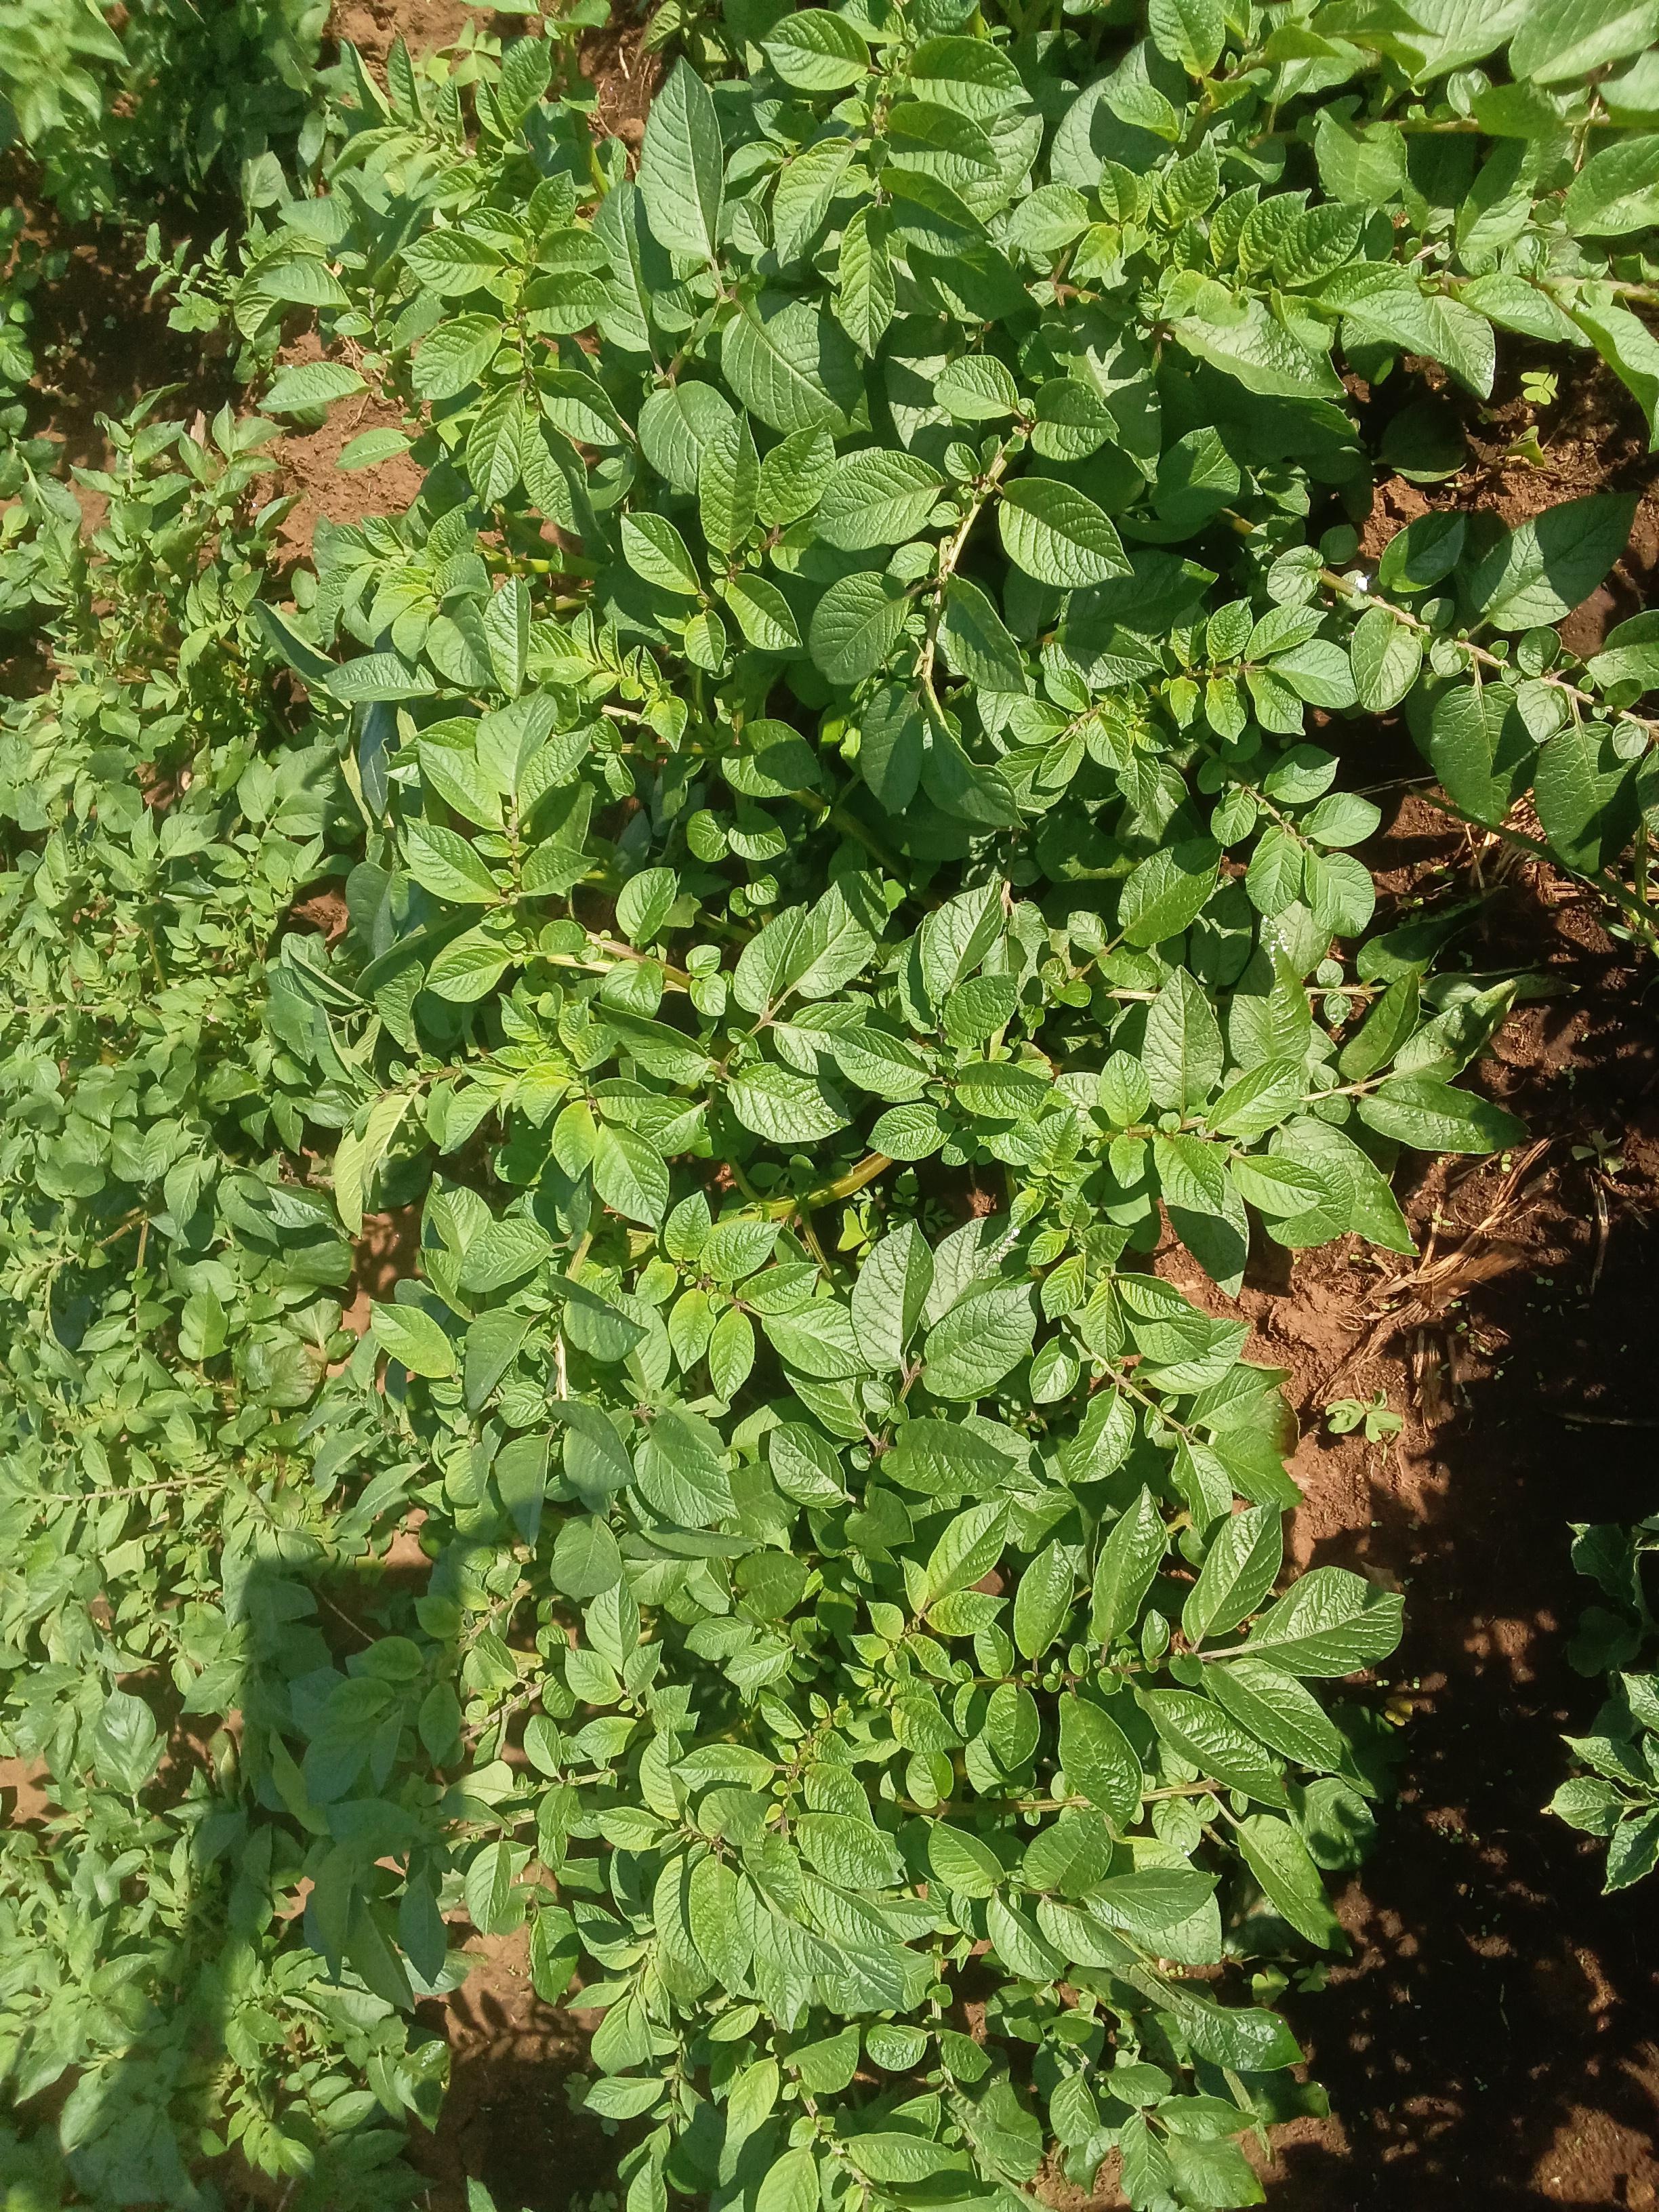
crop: potato
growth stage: vegetative
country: Kenya
